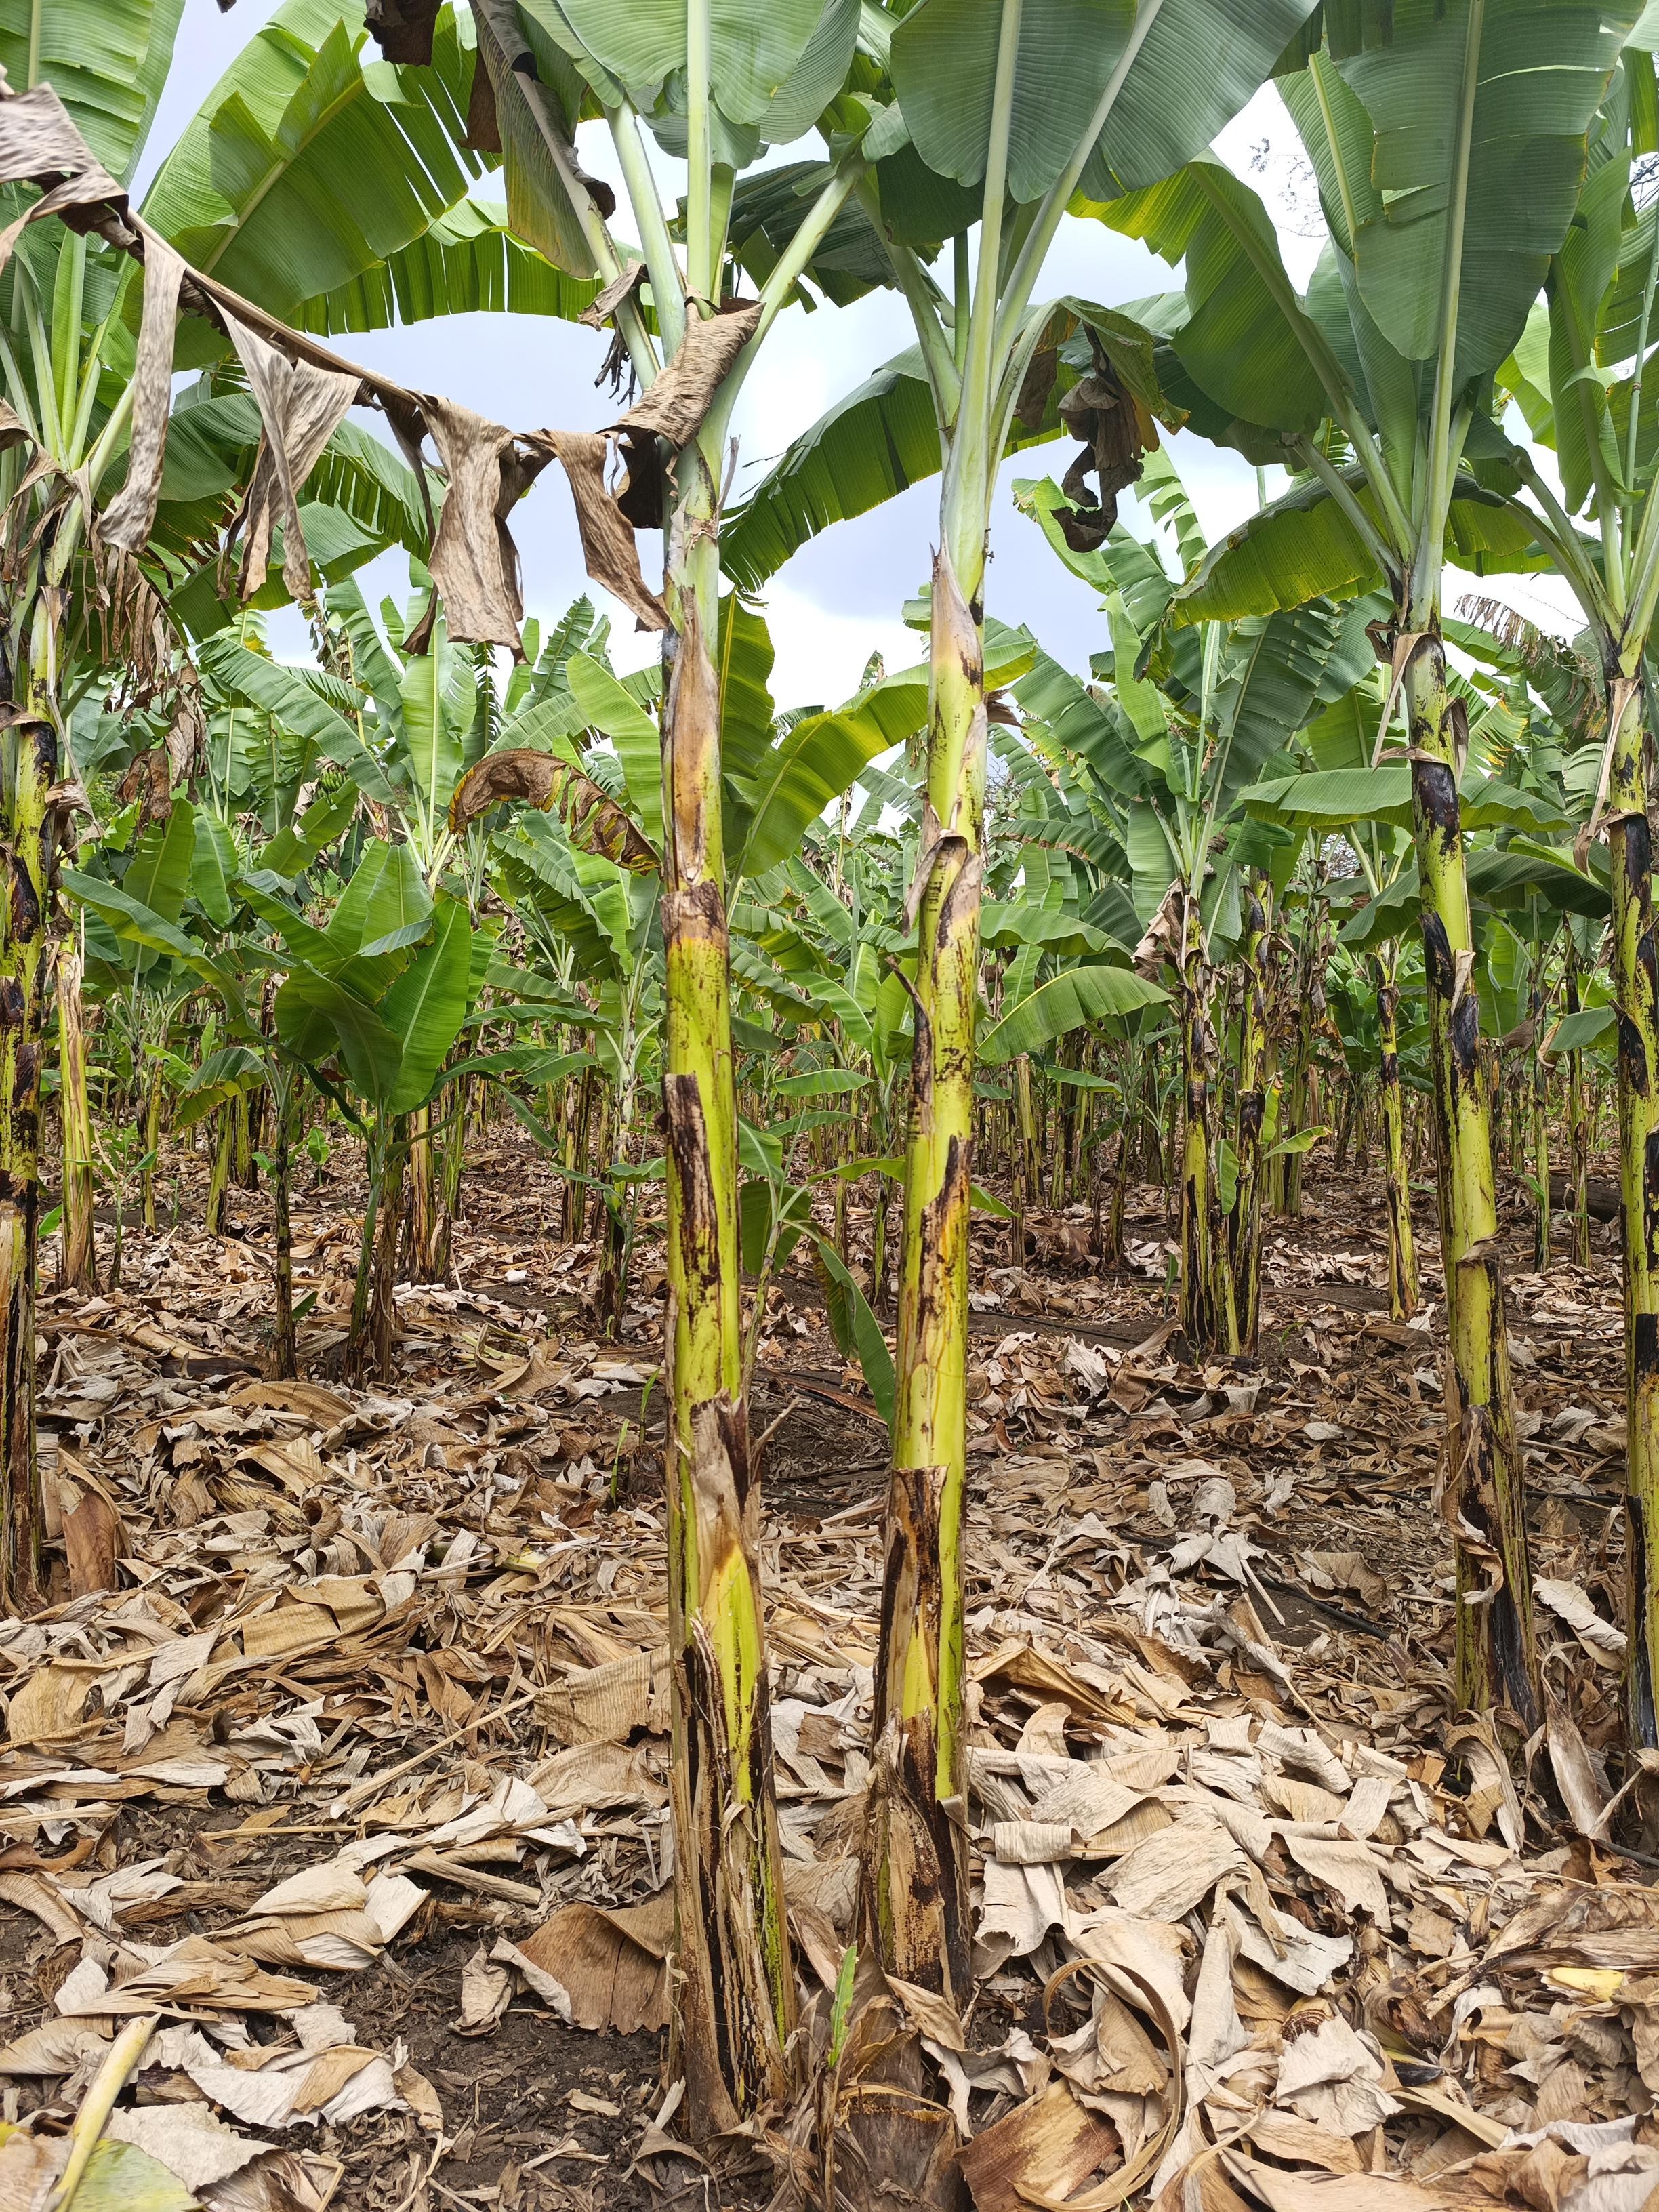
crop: banana
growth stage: vegetative
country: Tanzania
